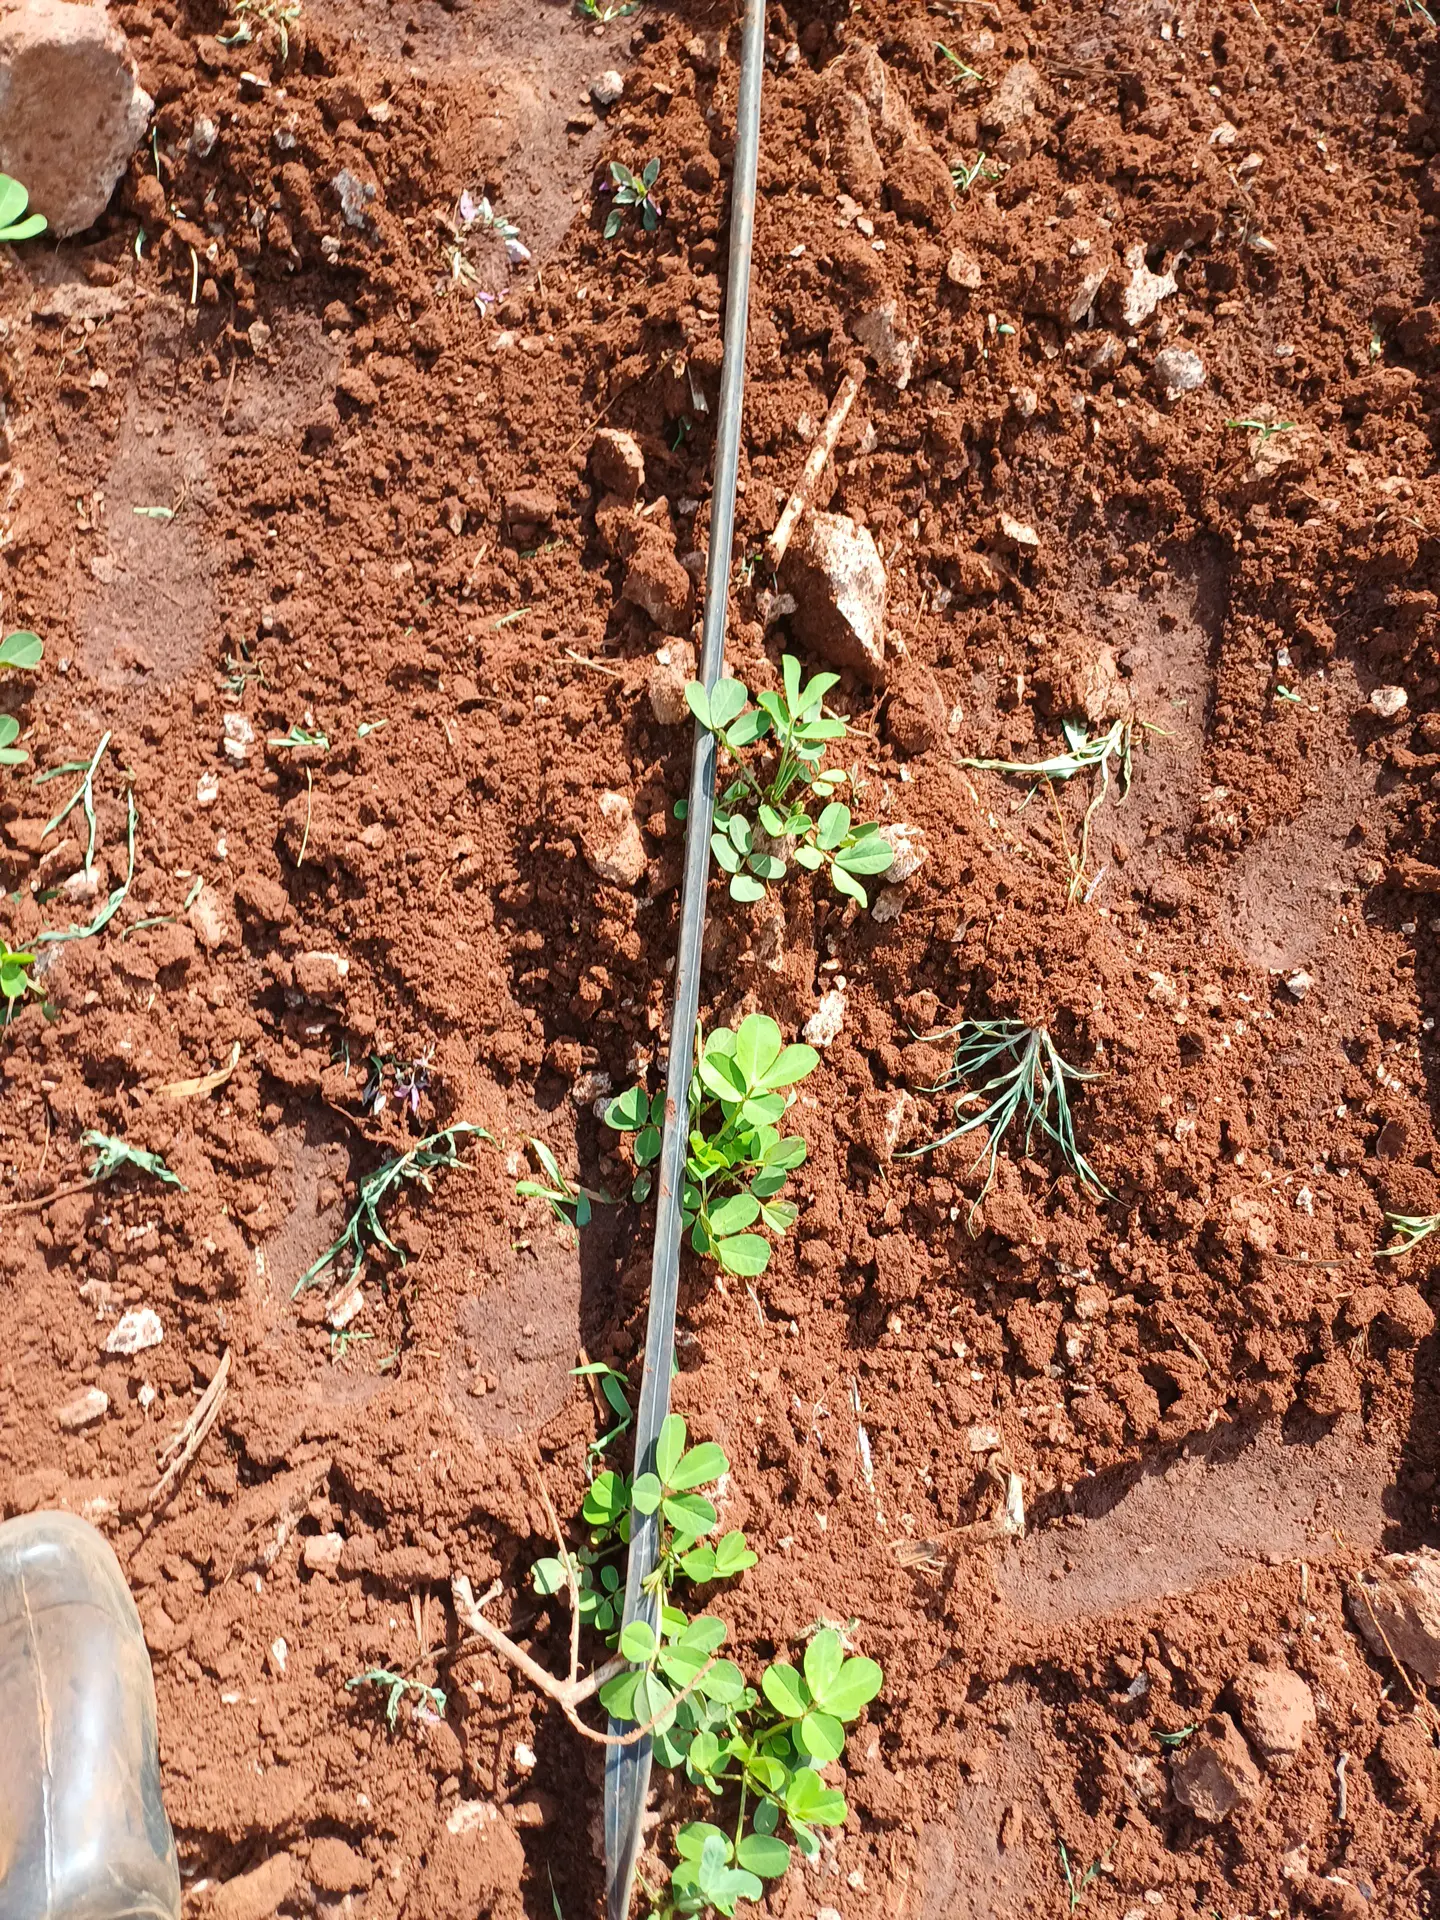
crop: groundnut
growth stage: vegetative
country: Kenya
